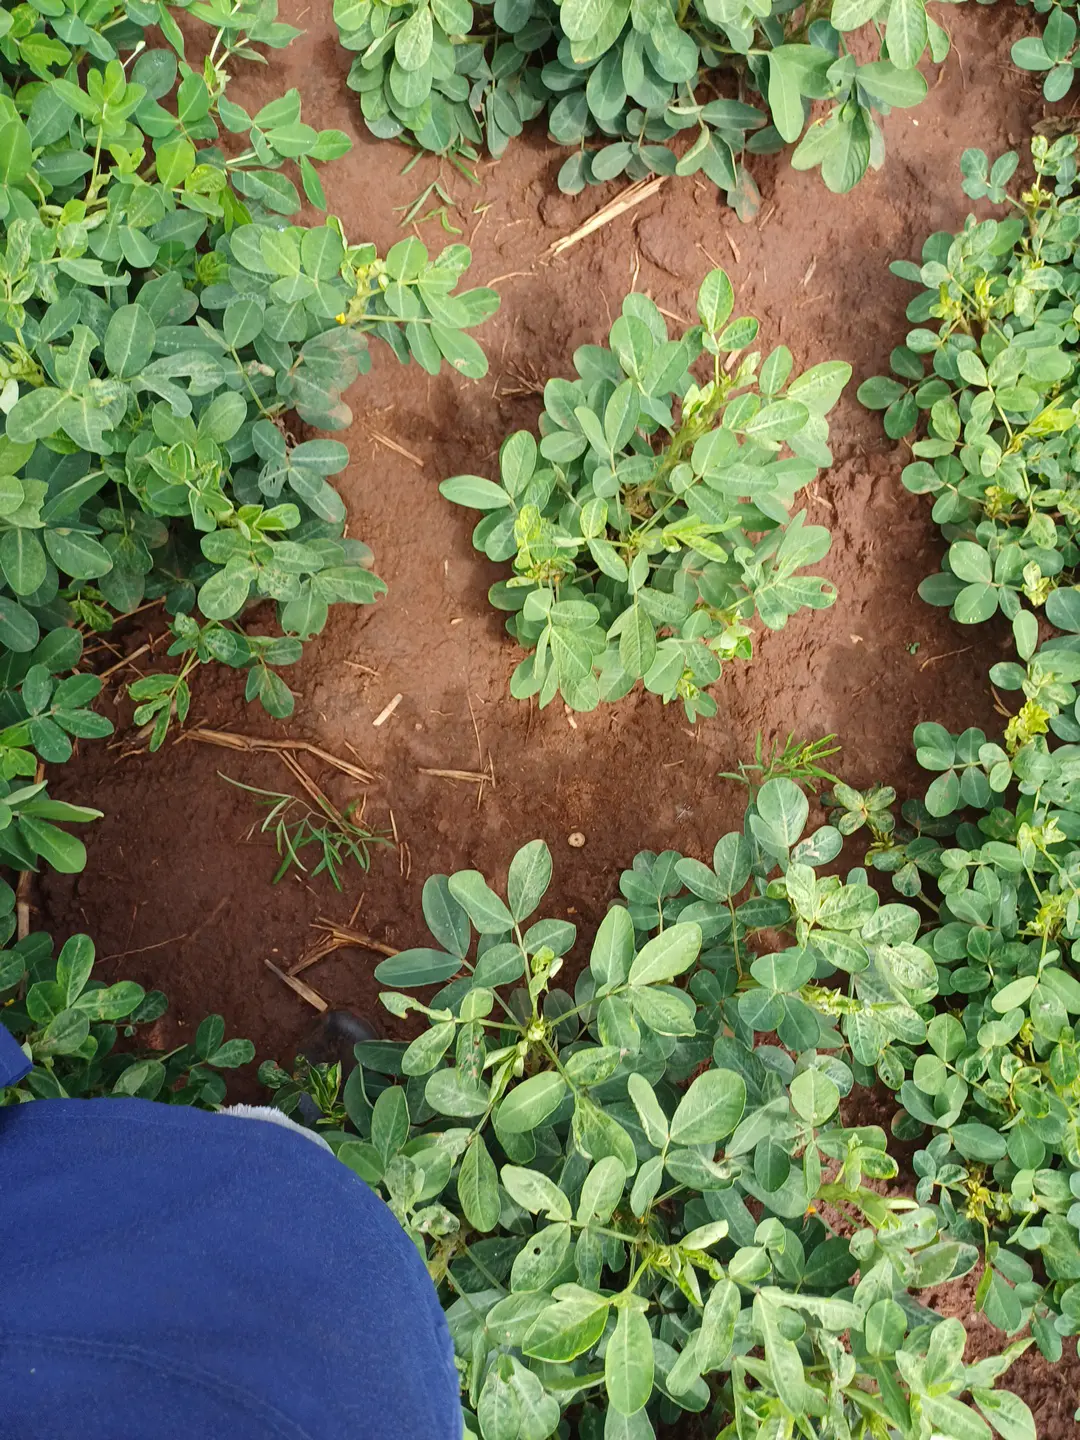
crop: groundnut
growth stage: pegging
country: Kenya
